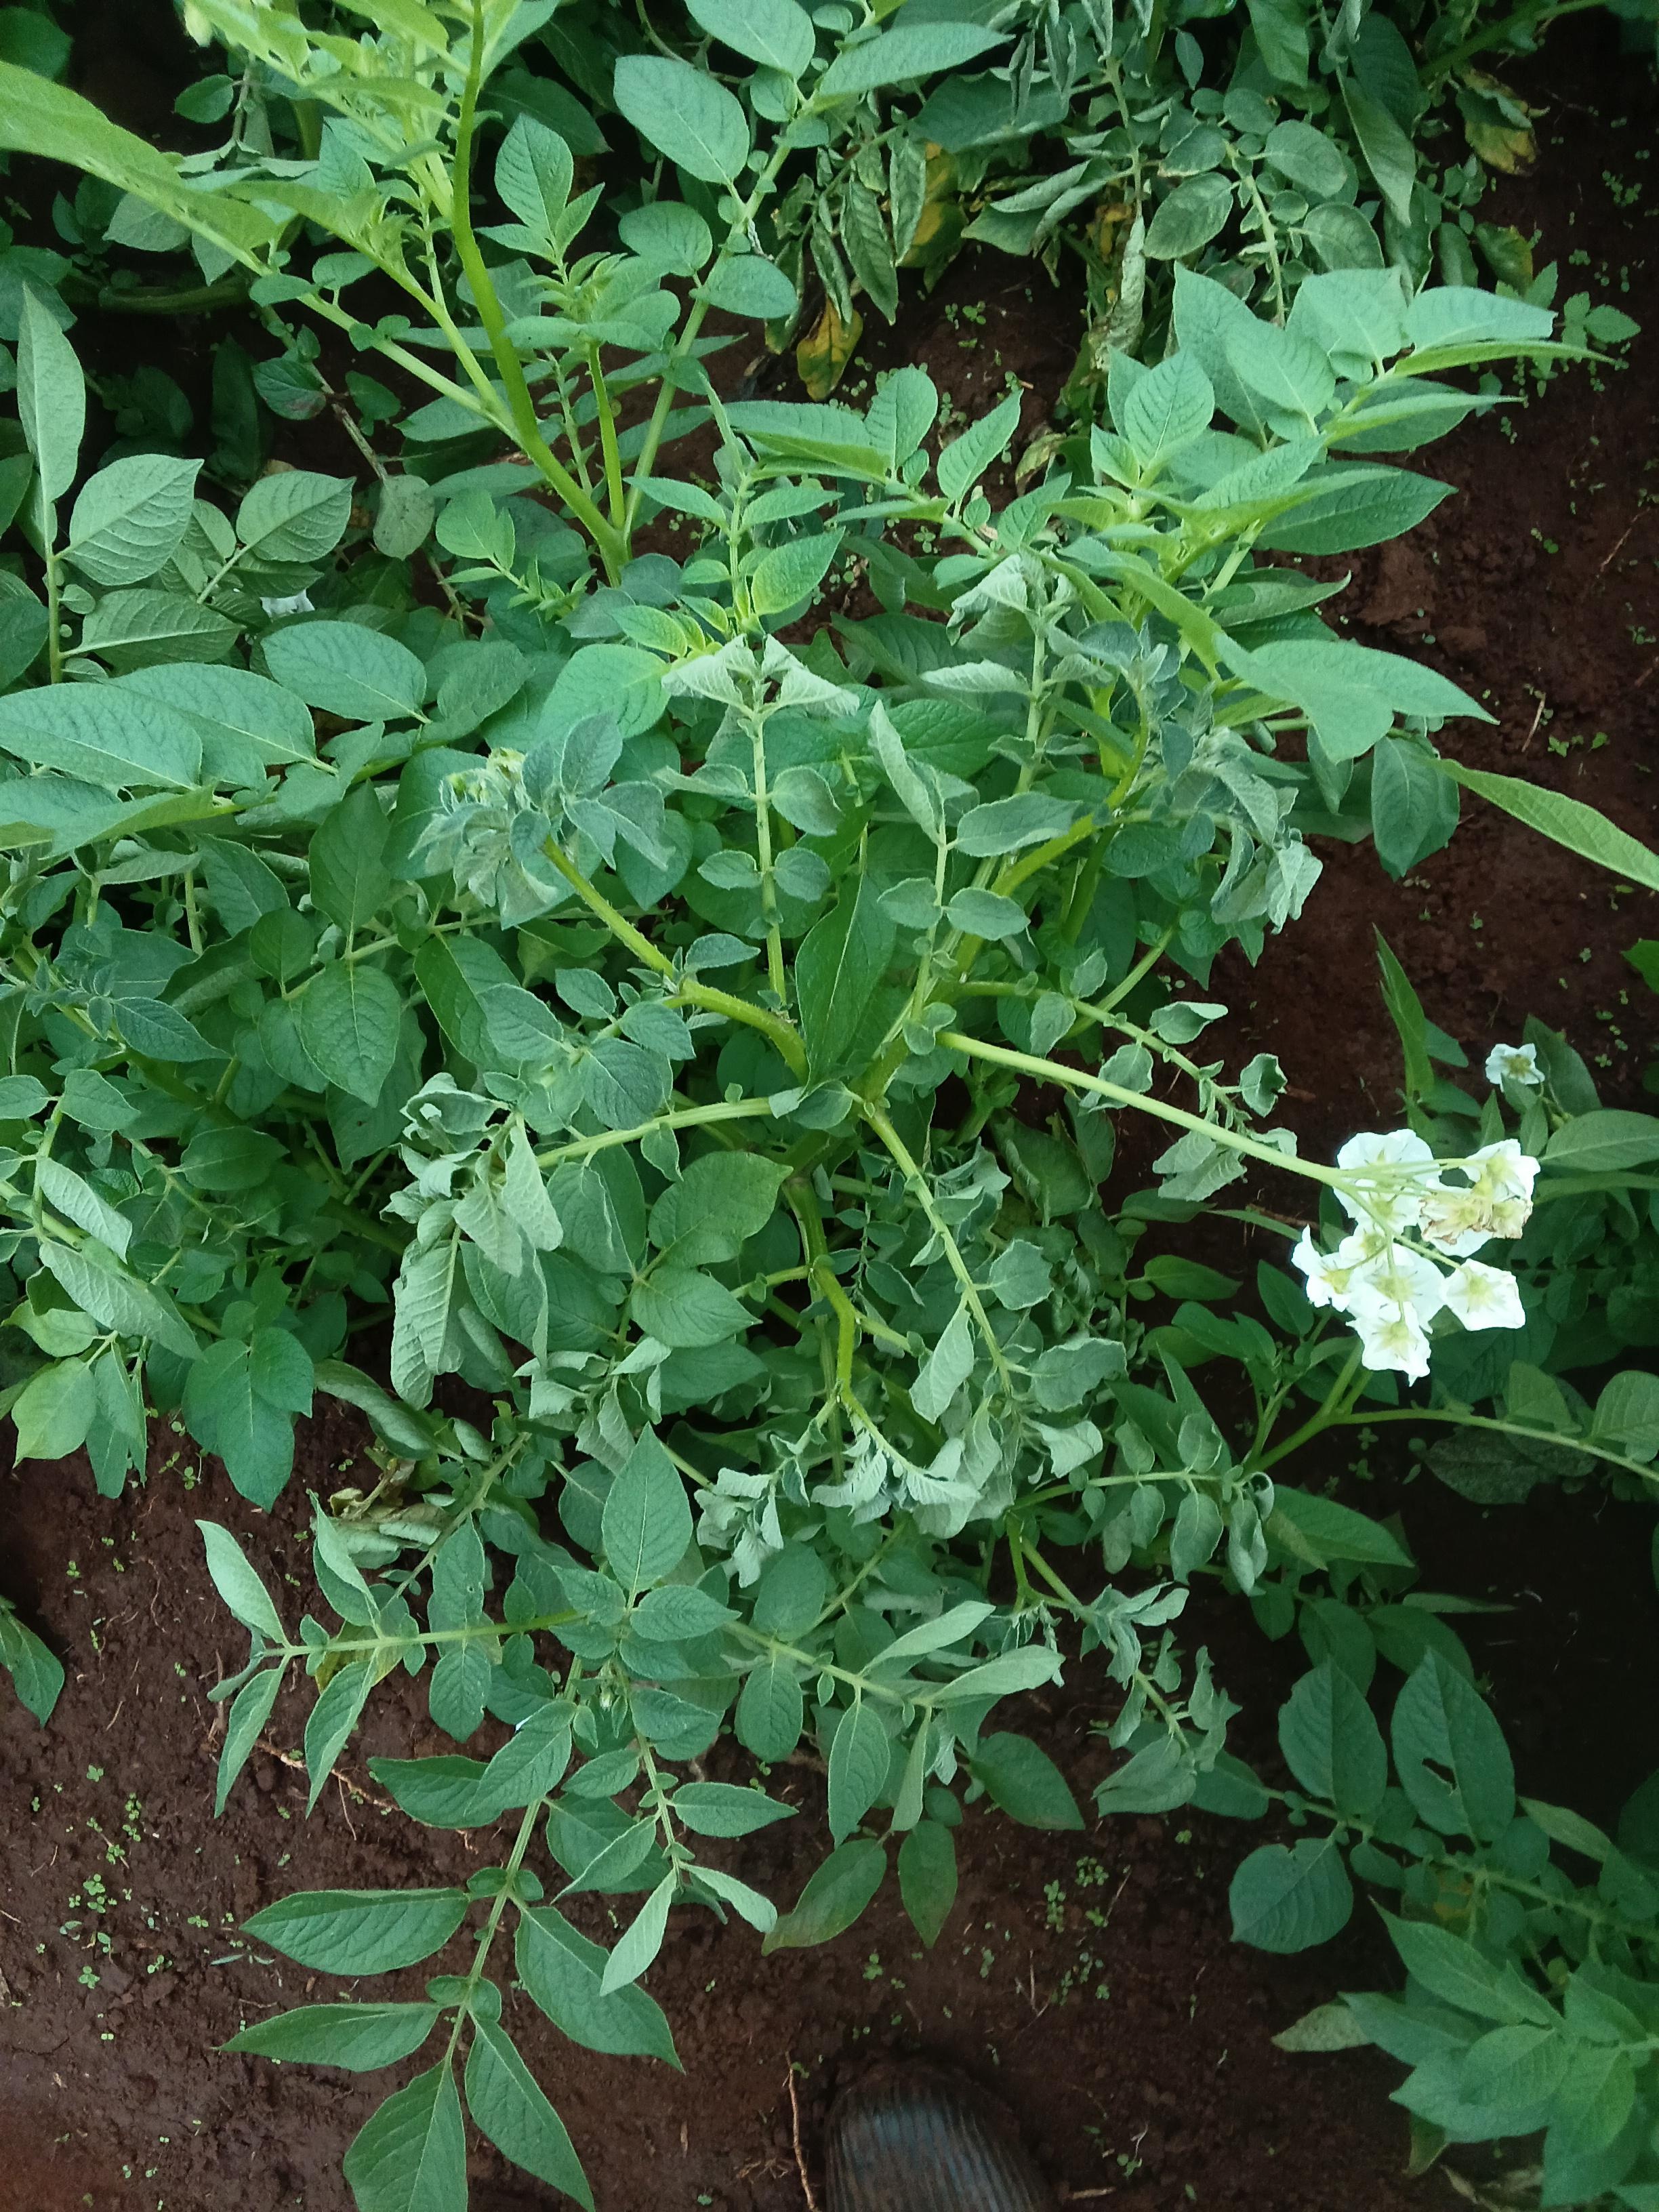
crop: potato
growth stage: flowering
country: Kenya
